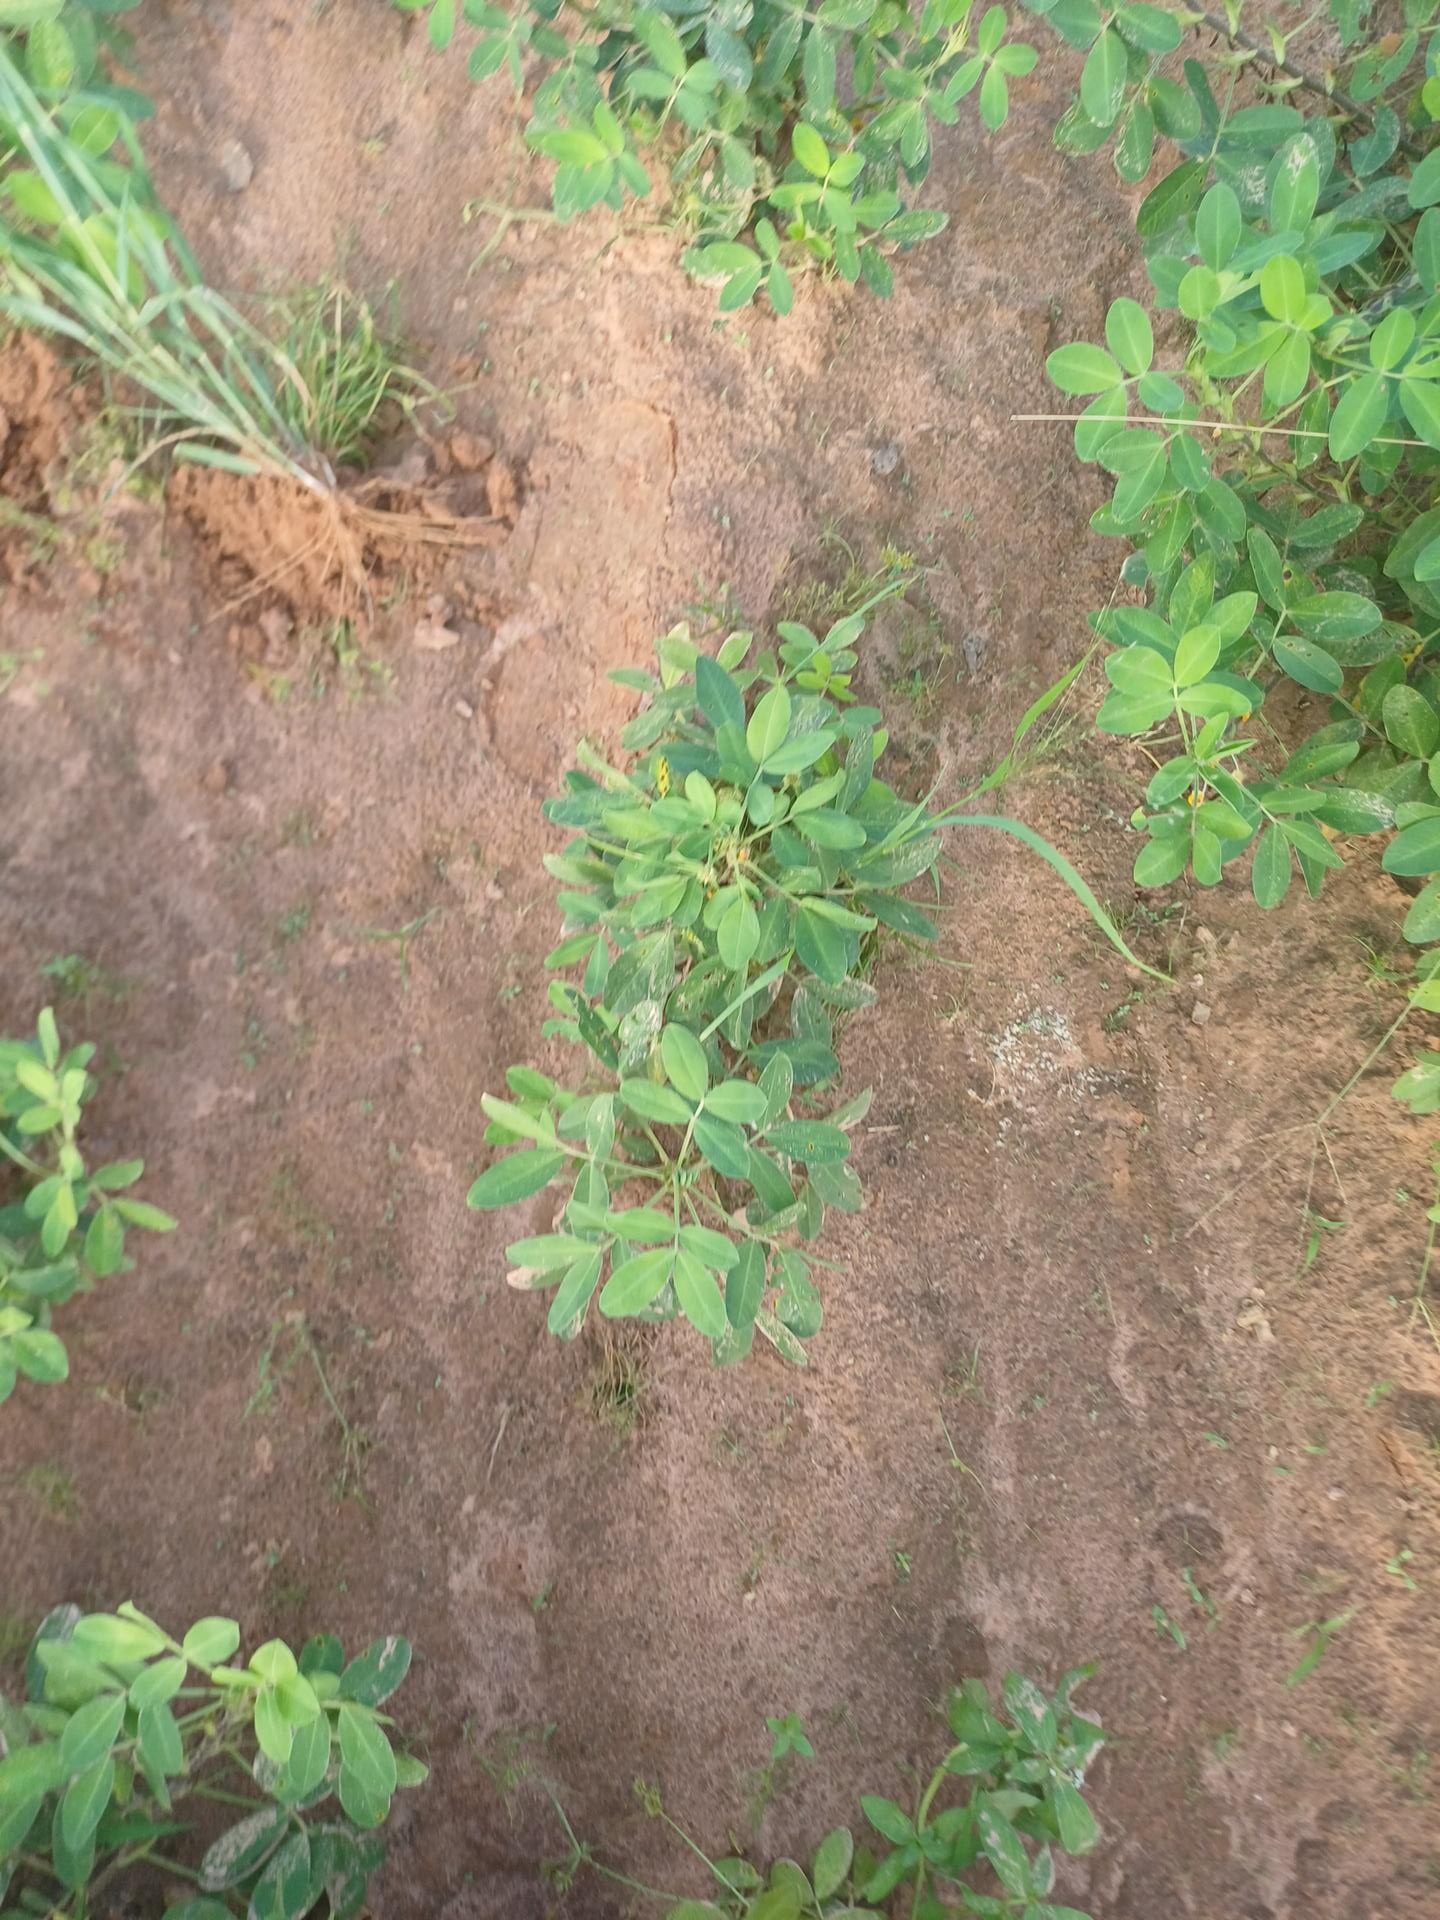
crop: groundnut
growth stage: flowering
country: Senegal
